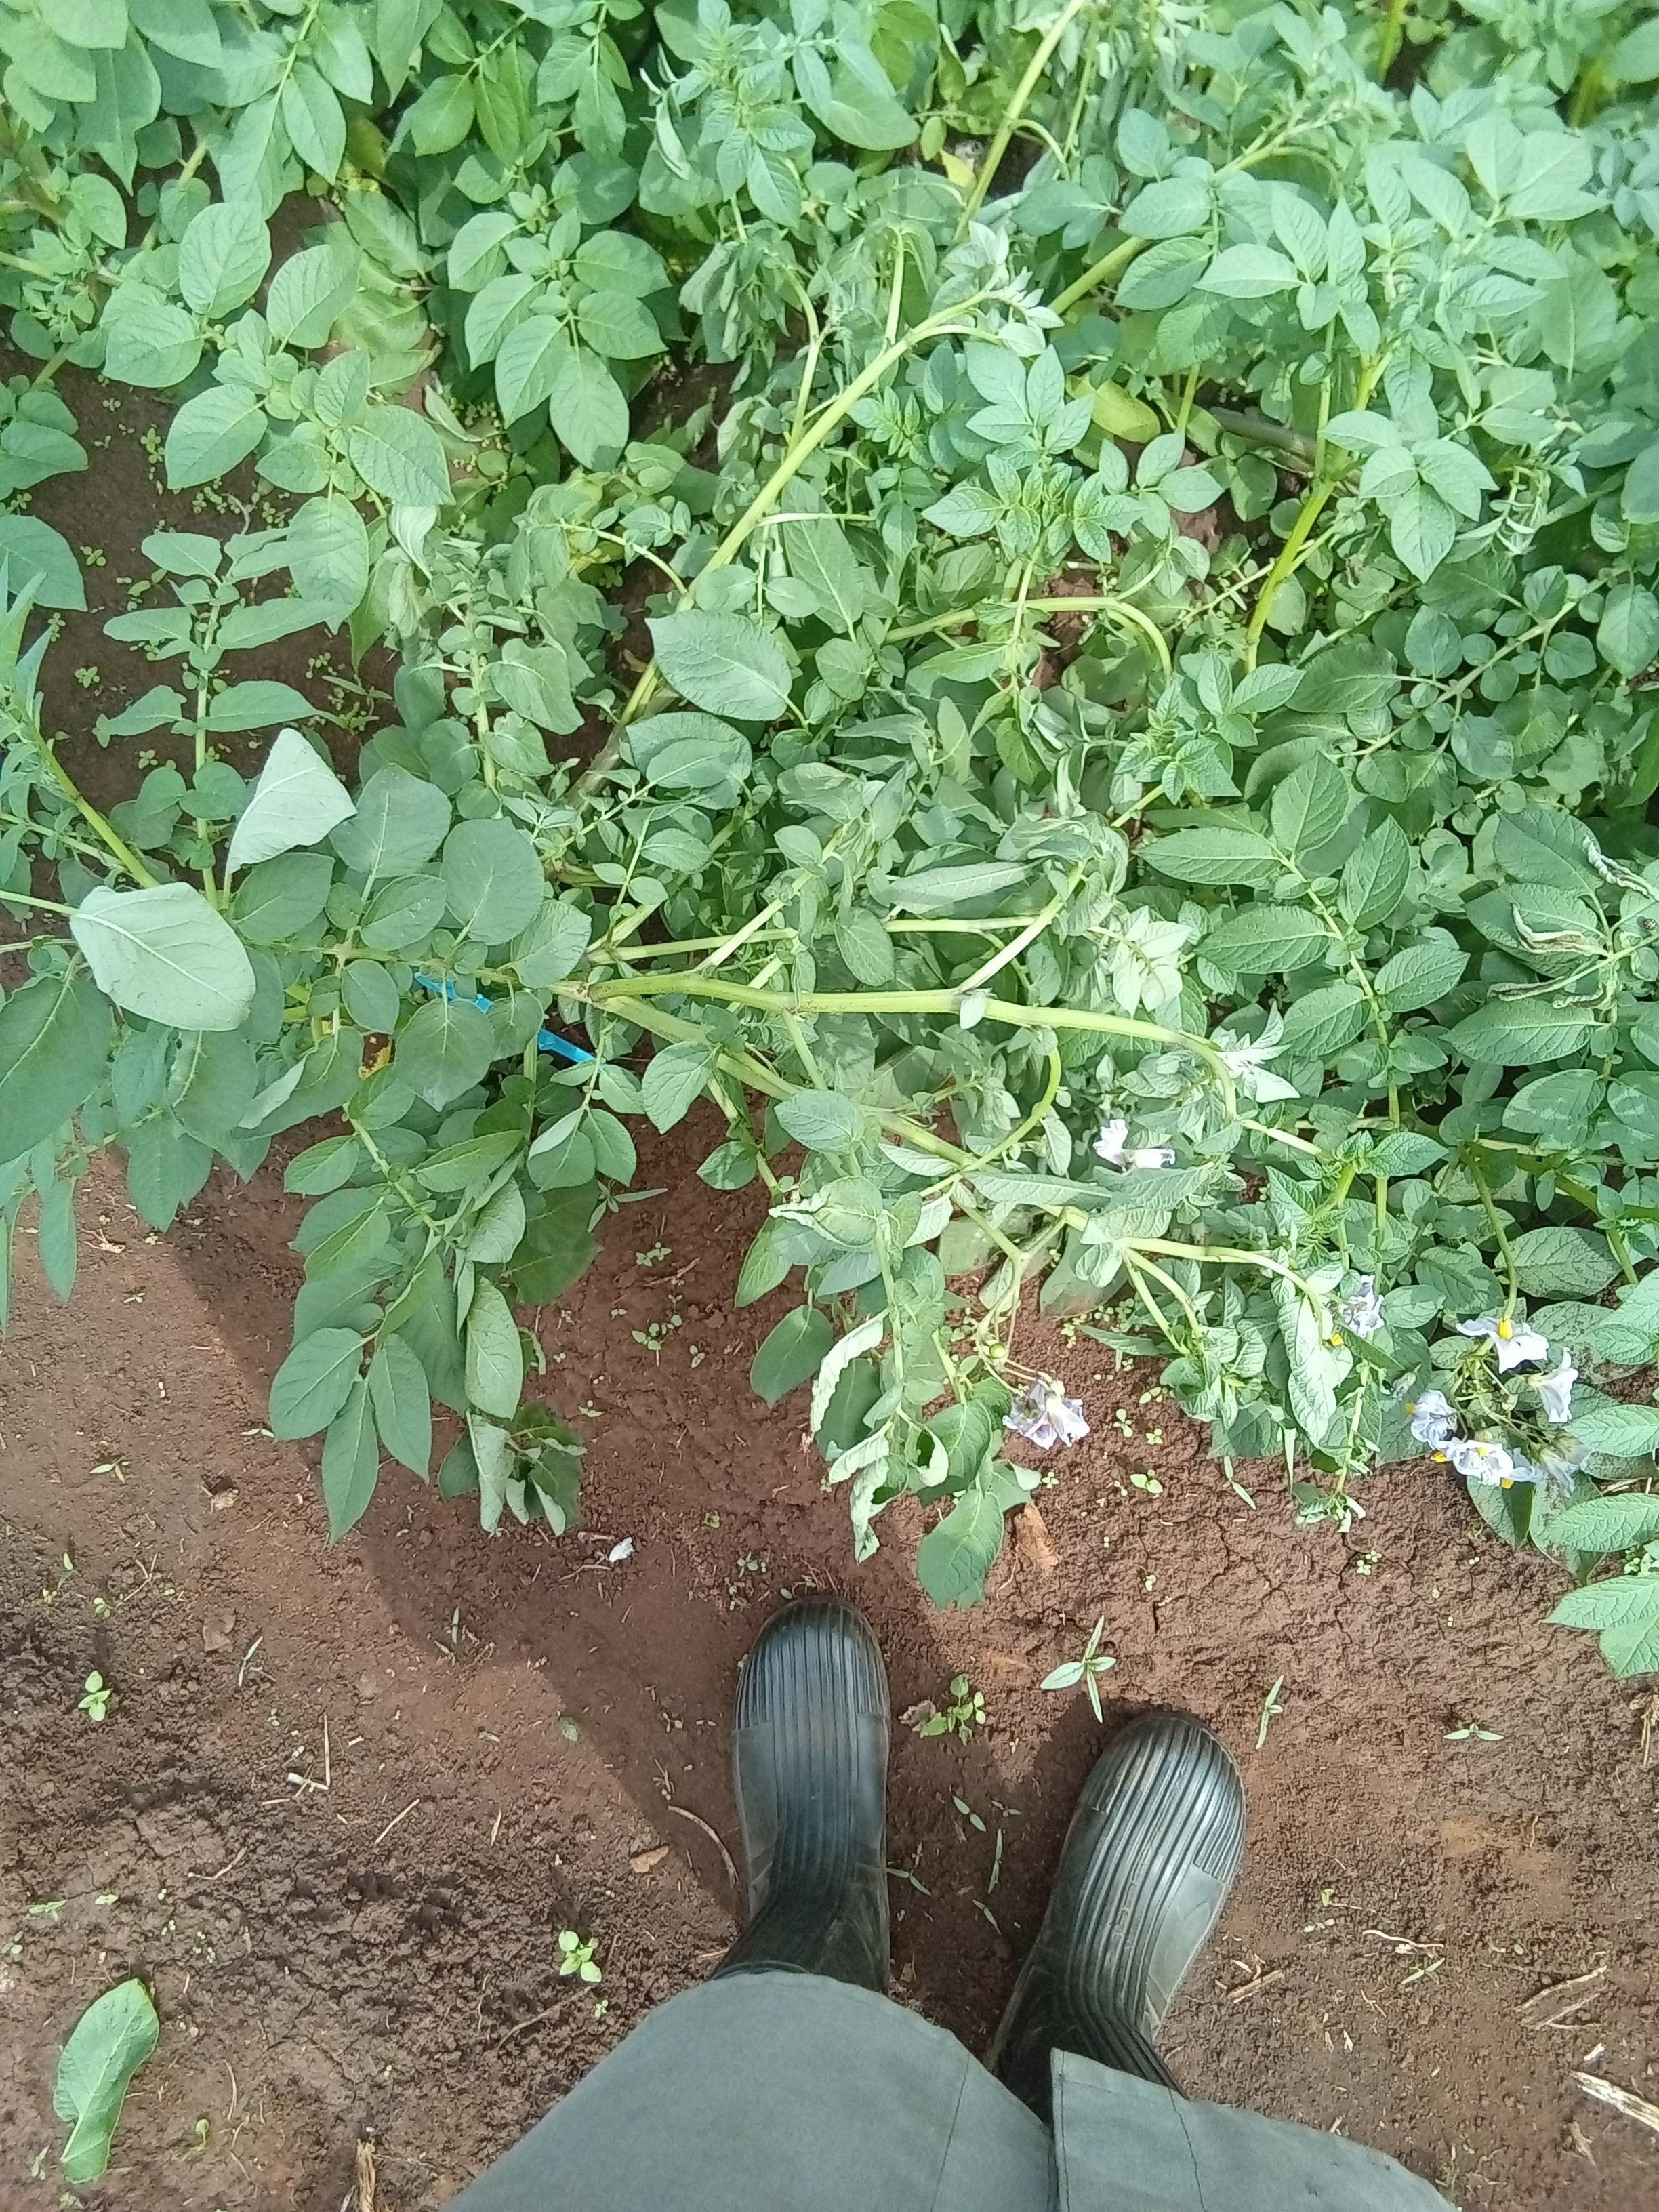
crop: potato
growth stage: flowering
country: Kenya
